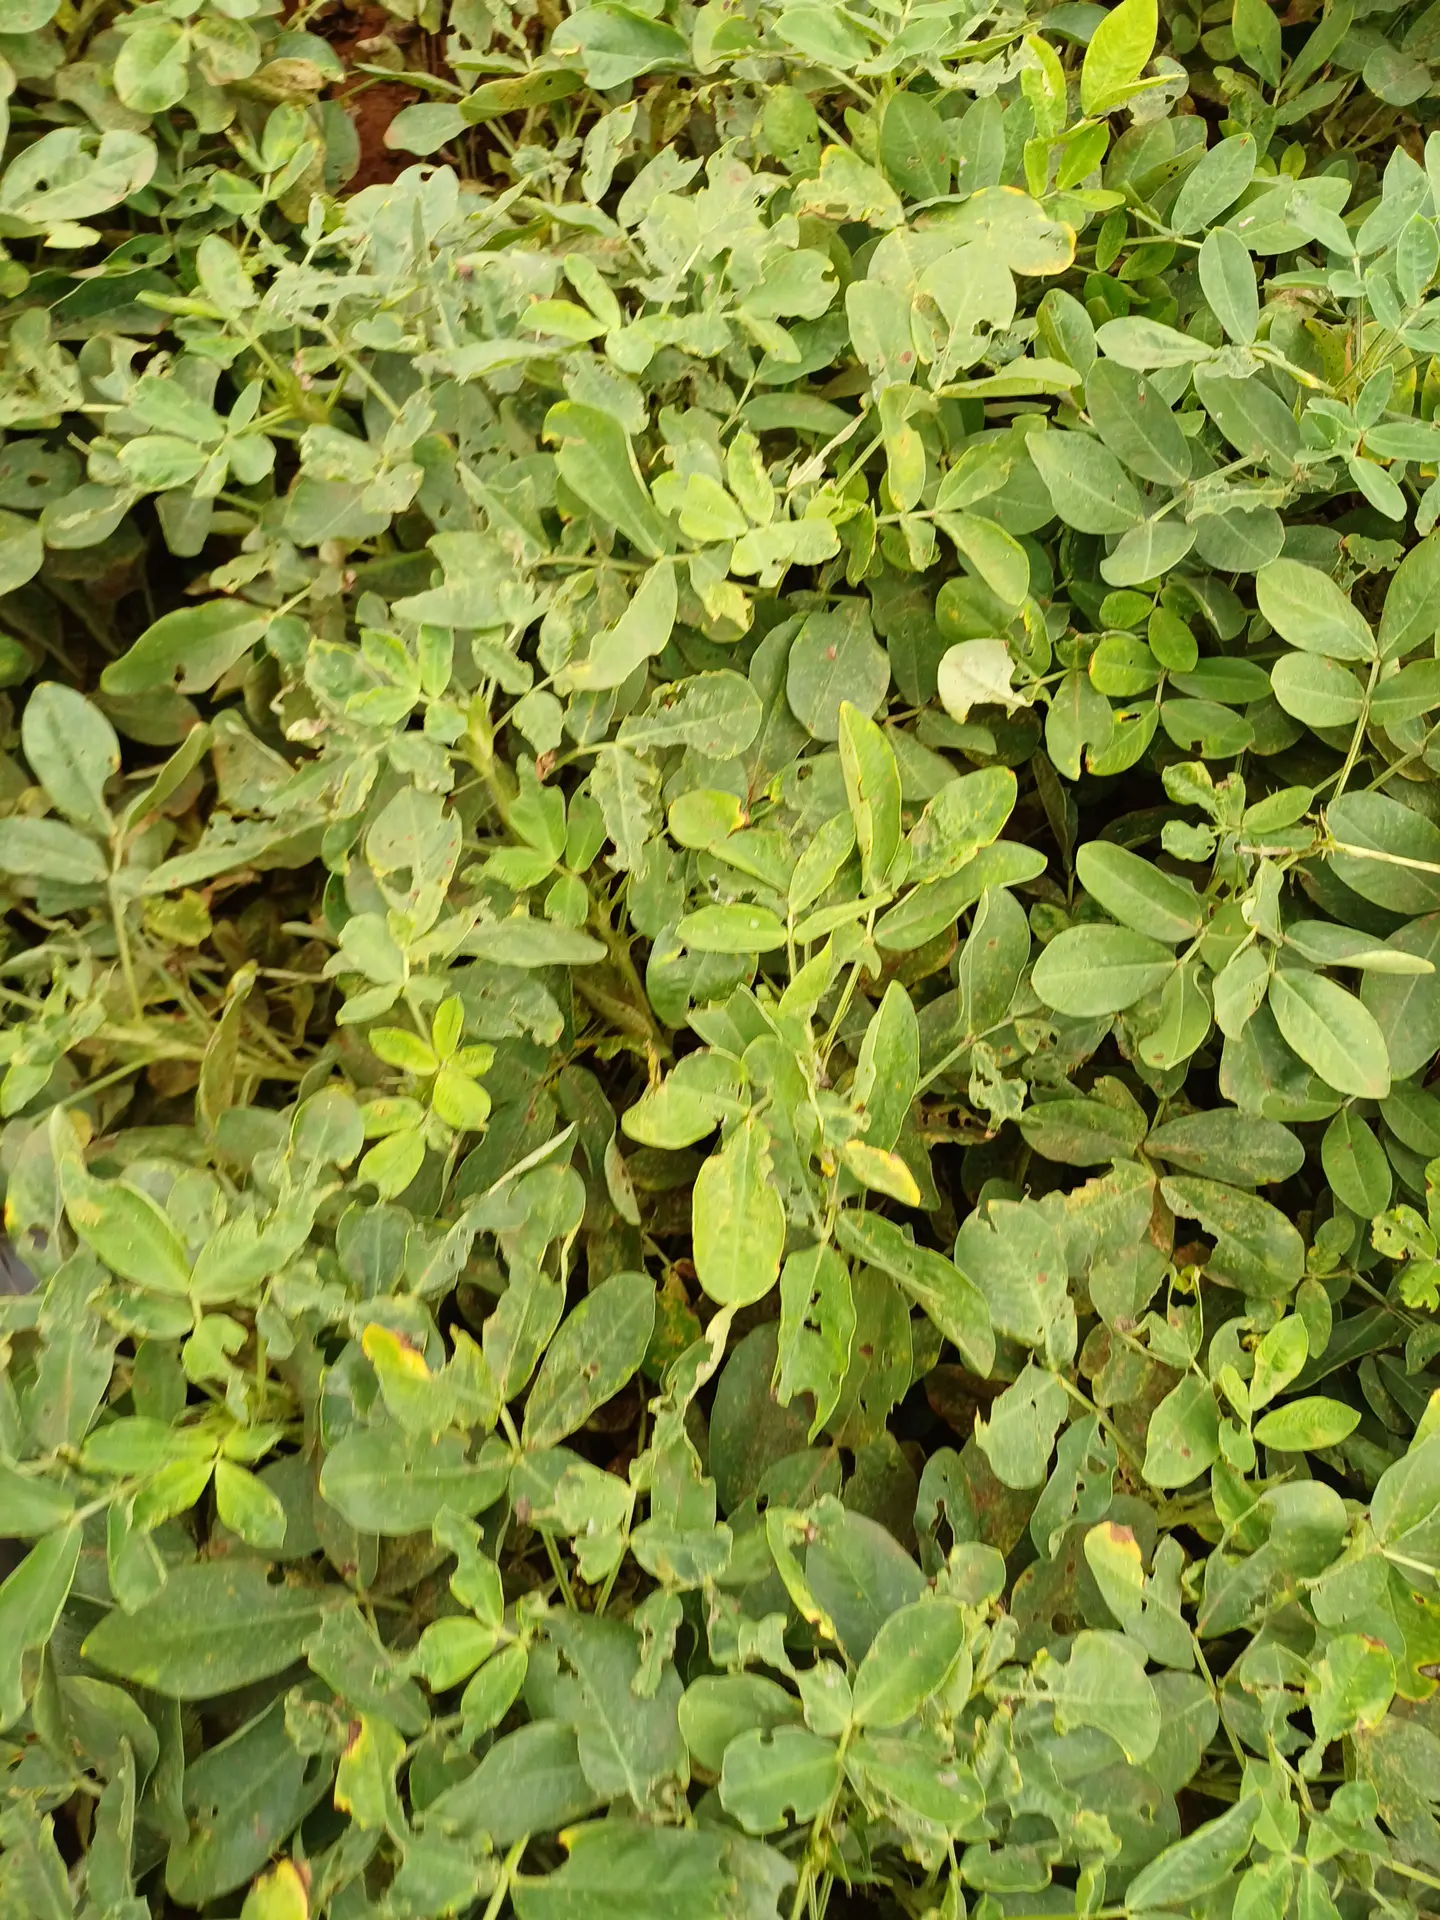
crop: groundnut
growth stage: pegging
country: Kenya
